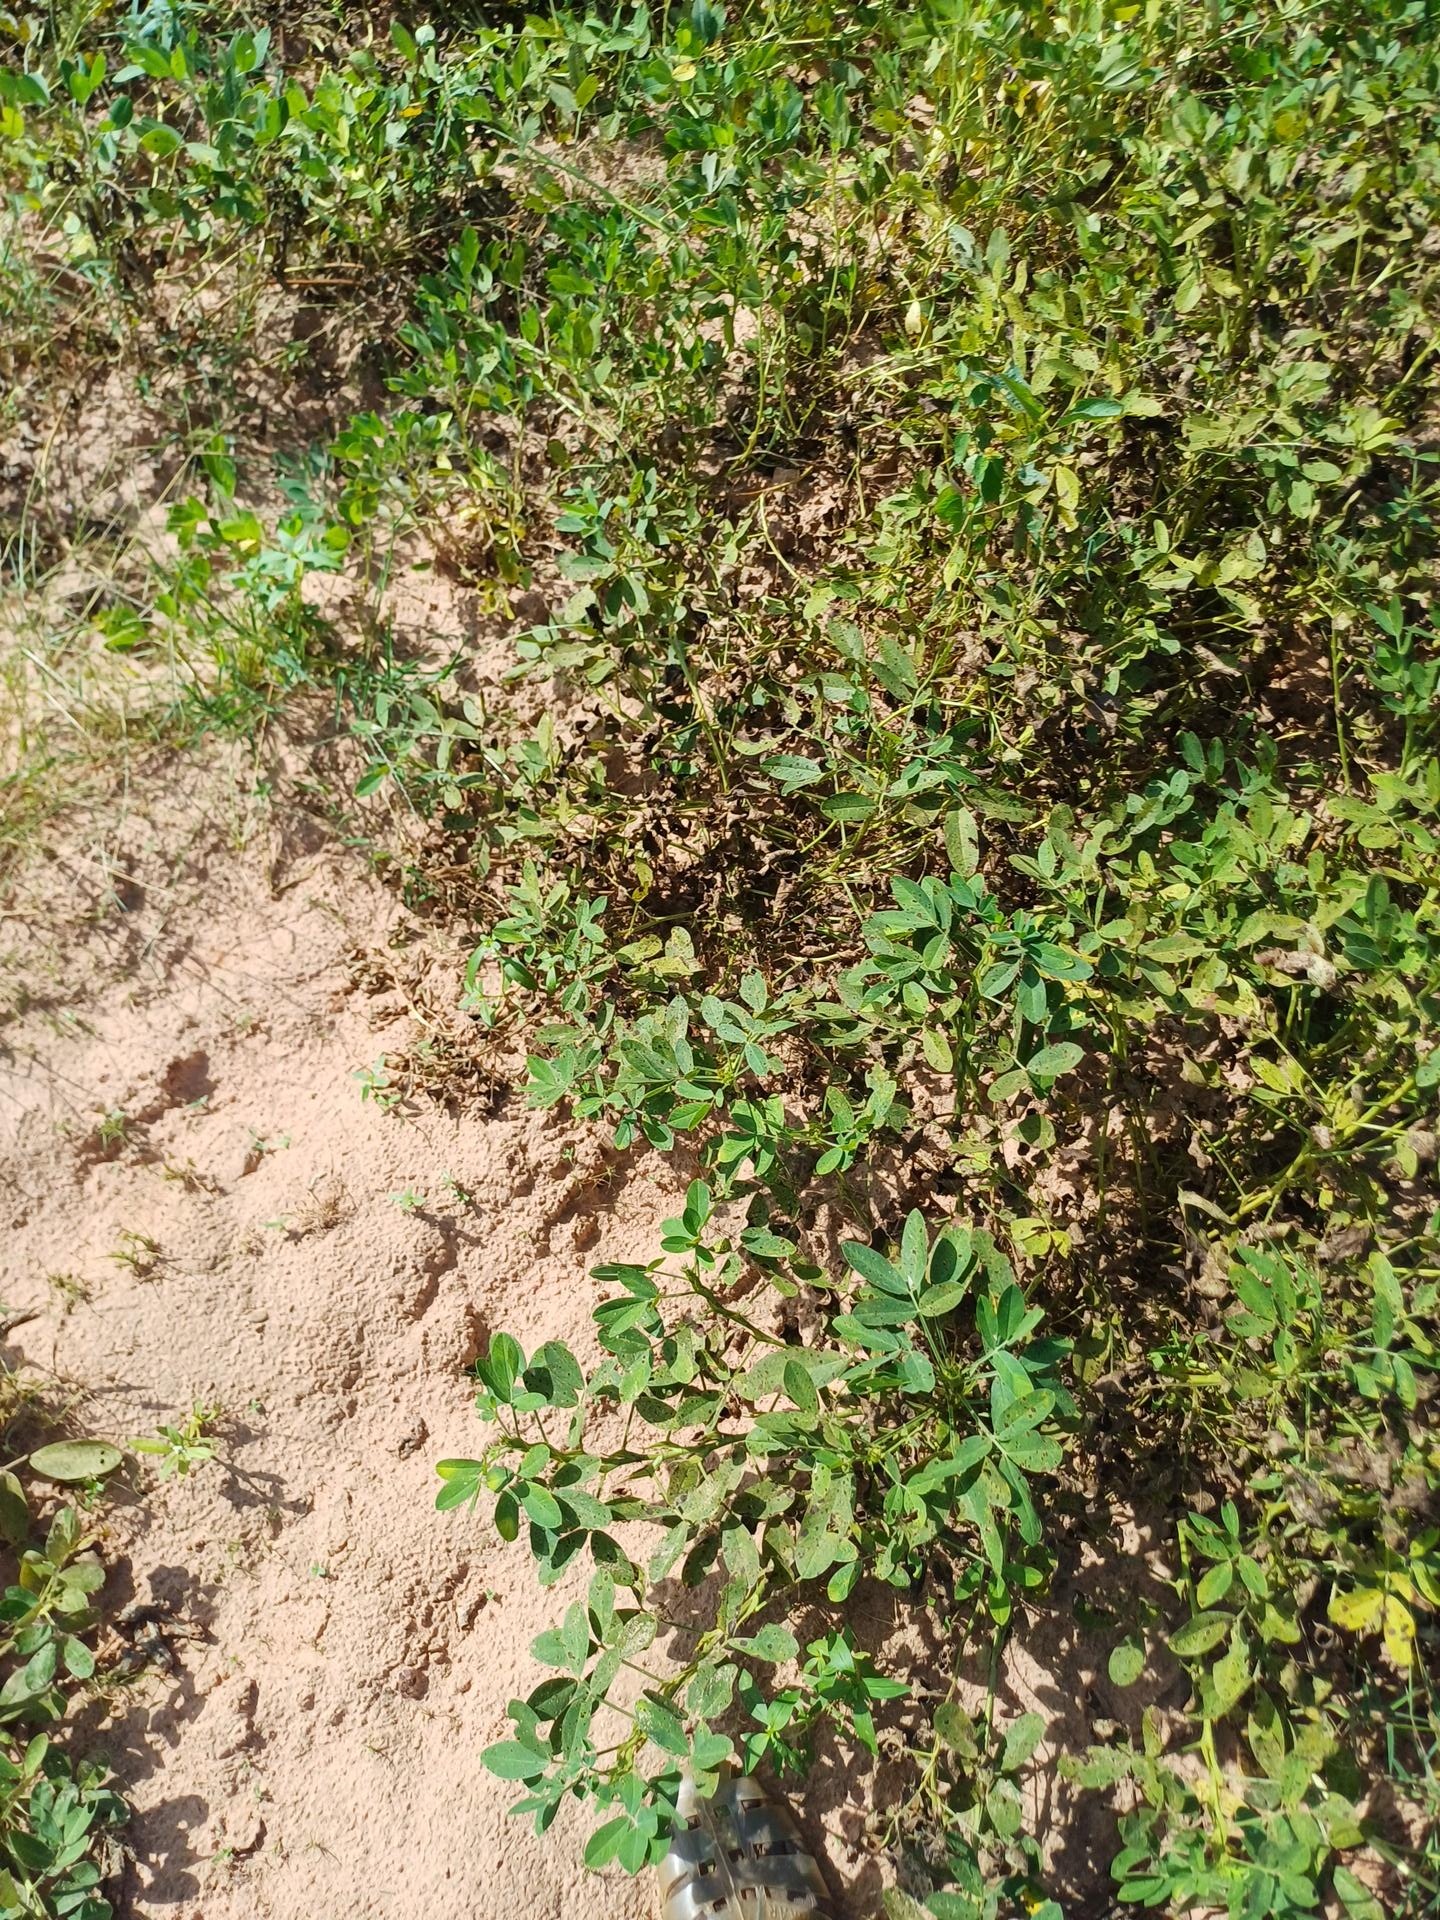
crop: groundnut
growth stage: flowering
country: Senegal
